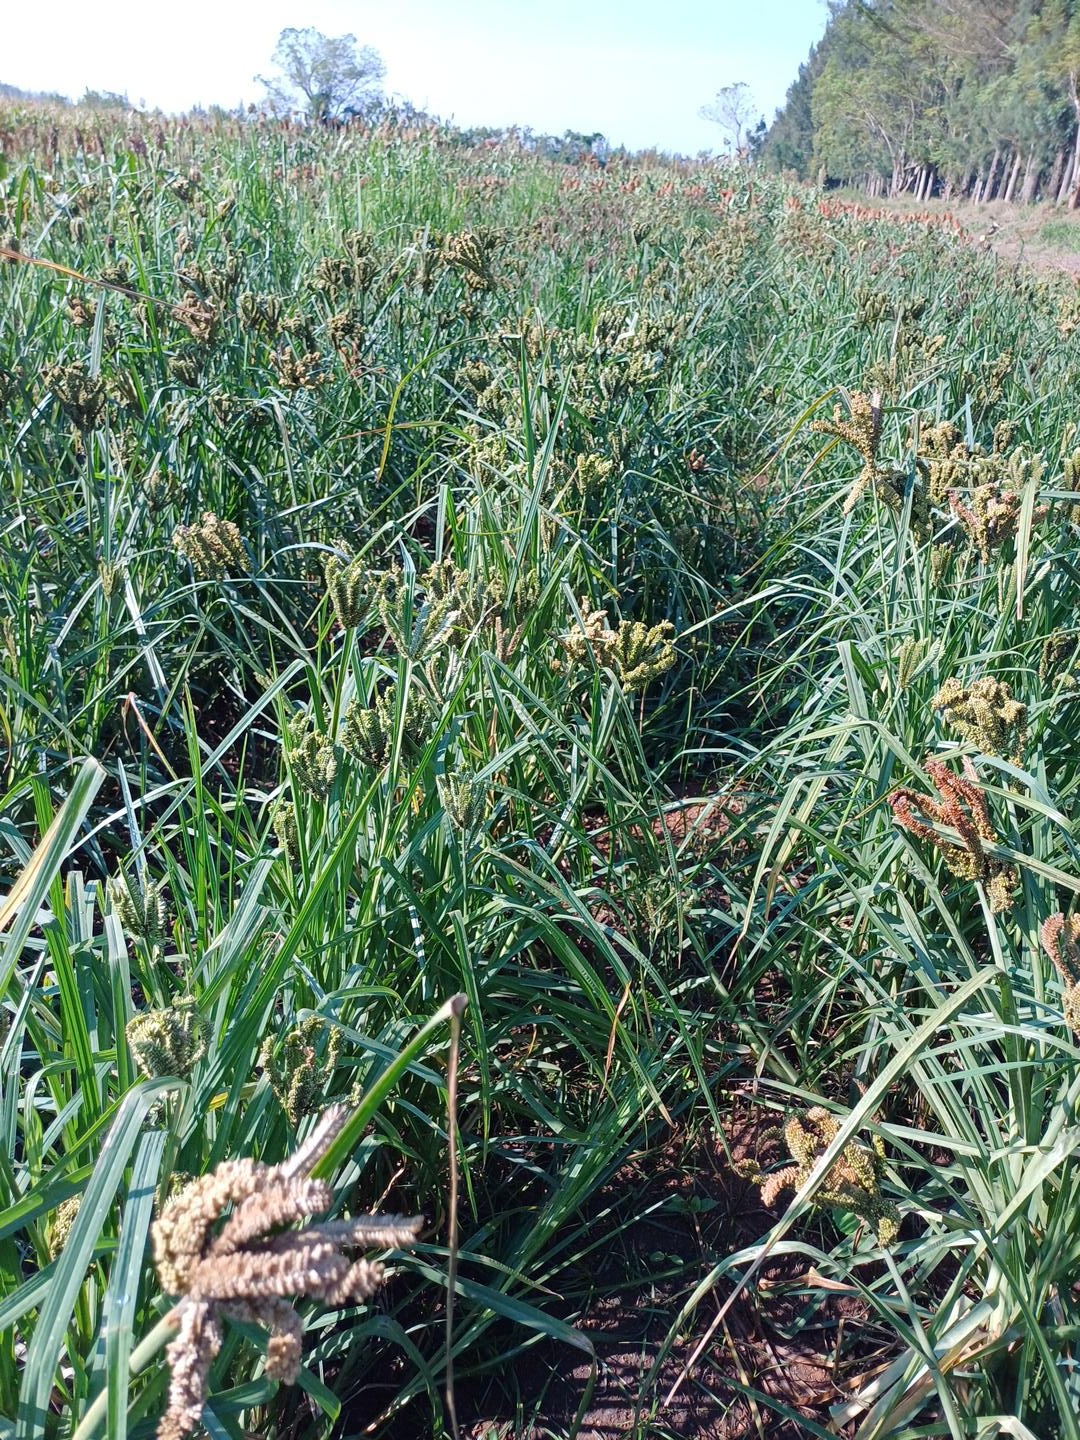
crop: finger millet
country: Kenya
